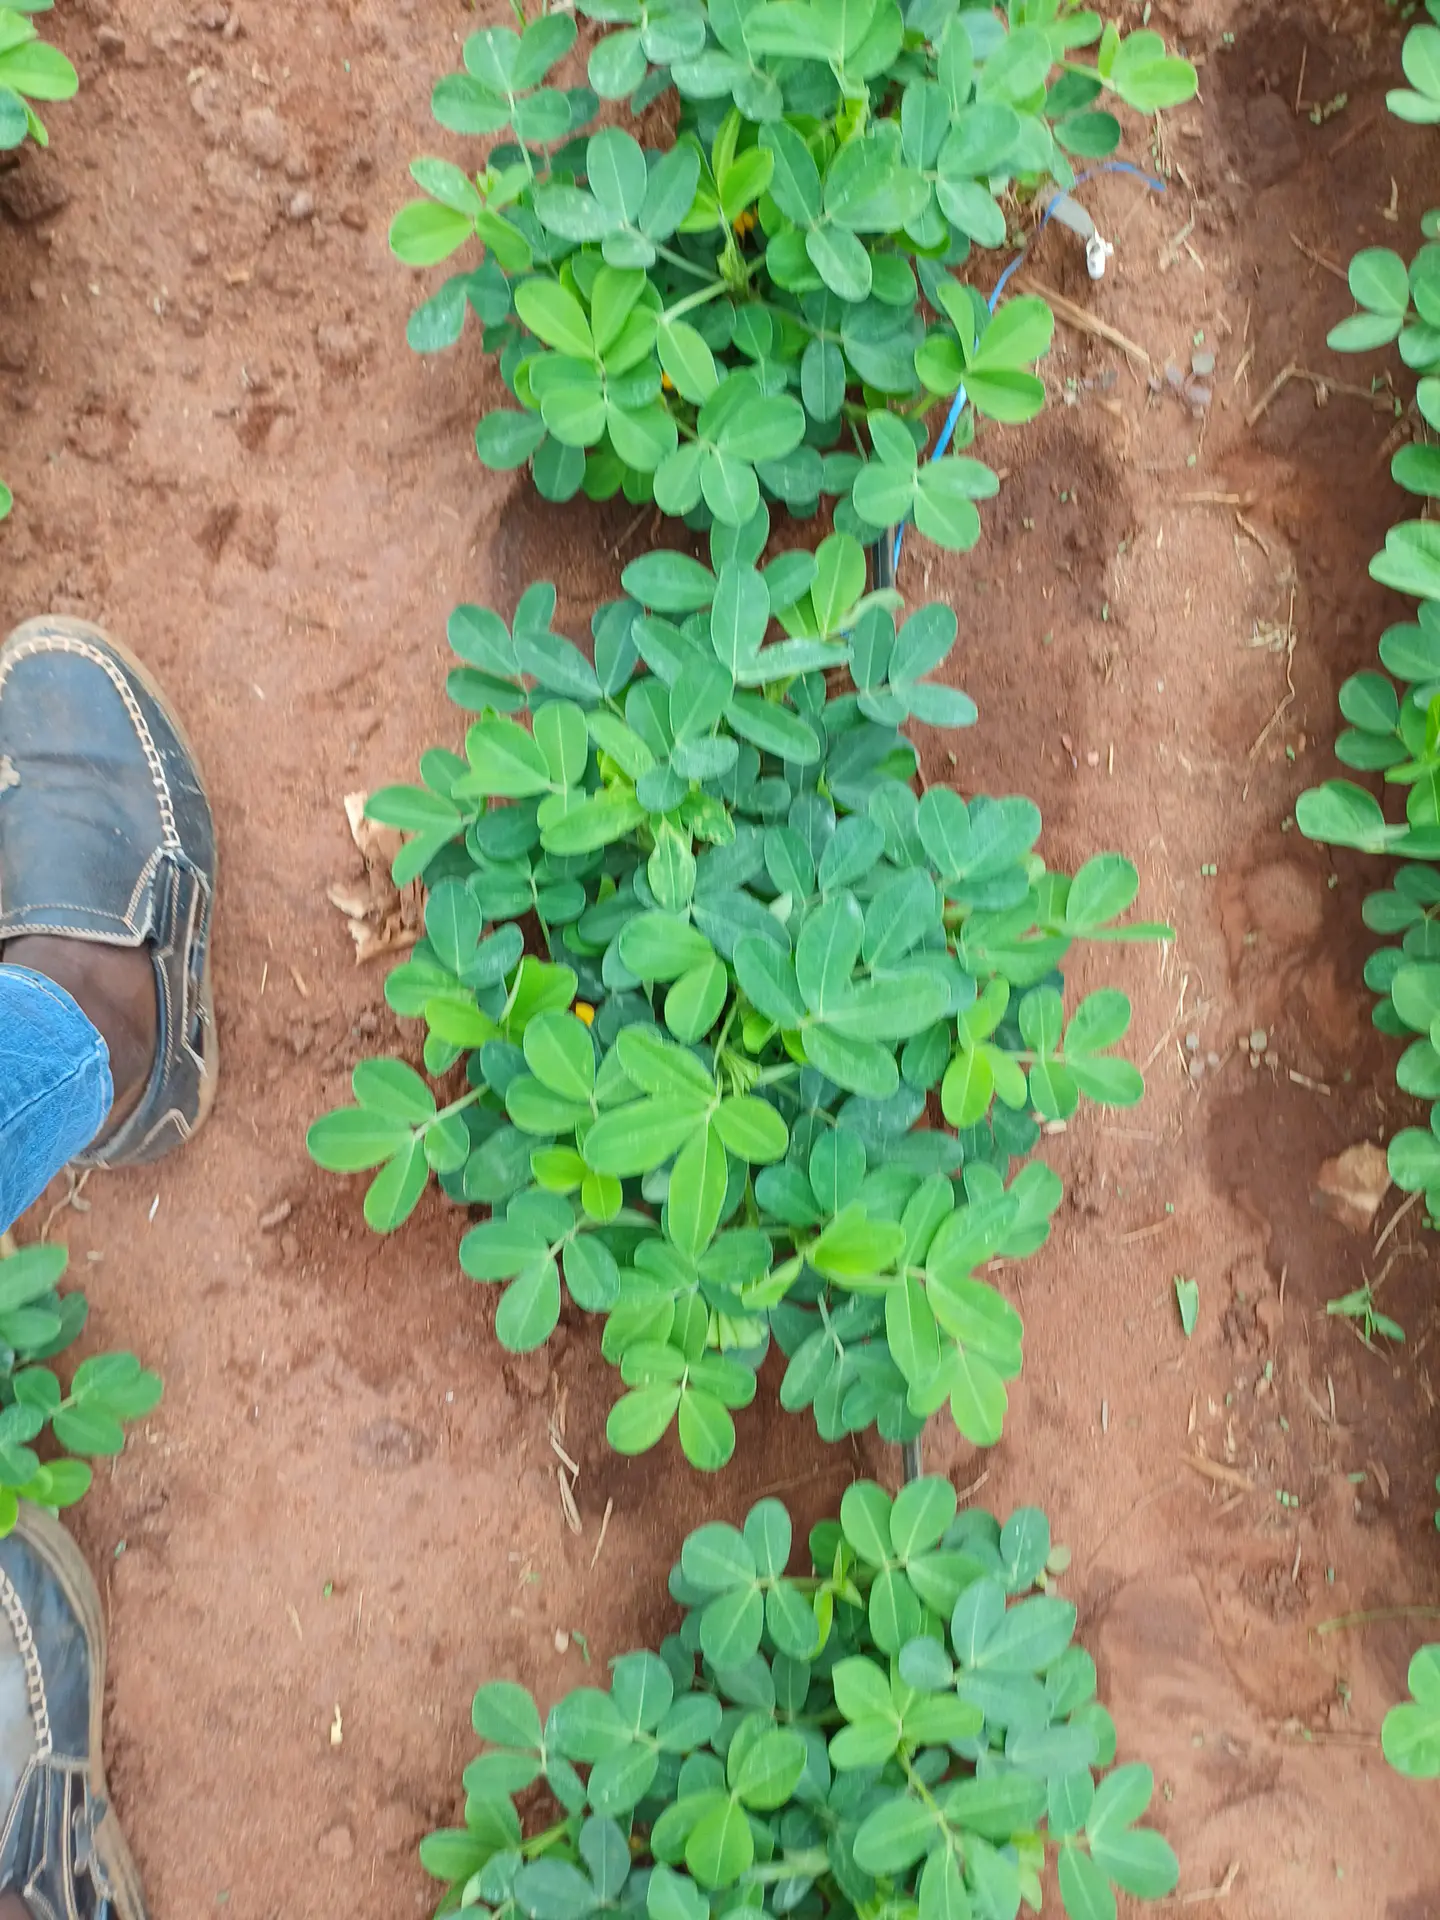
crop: groundnut
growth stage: flowering
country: Kenya
